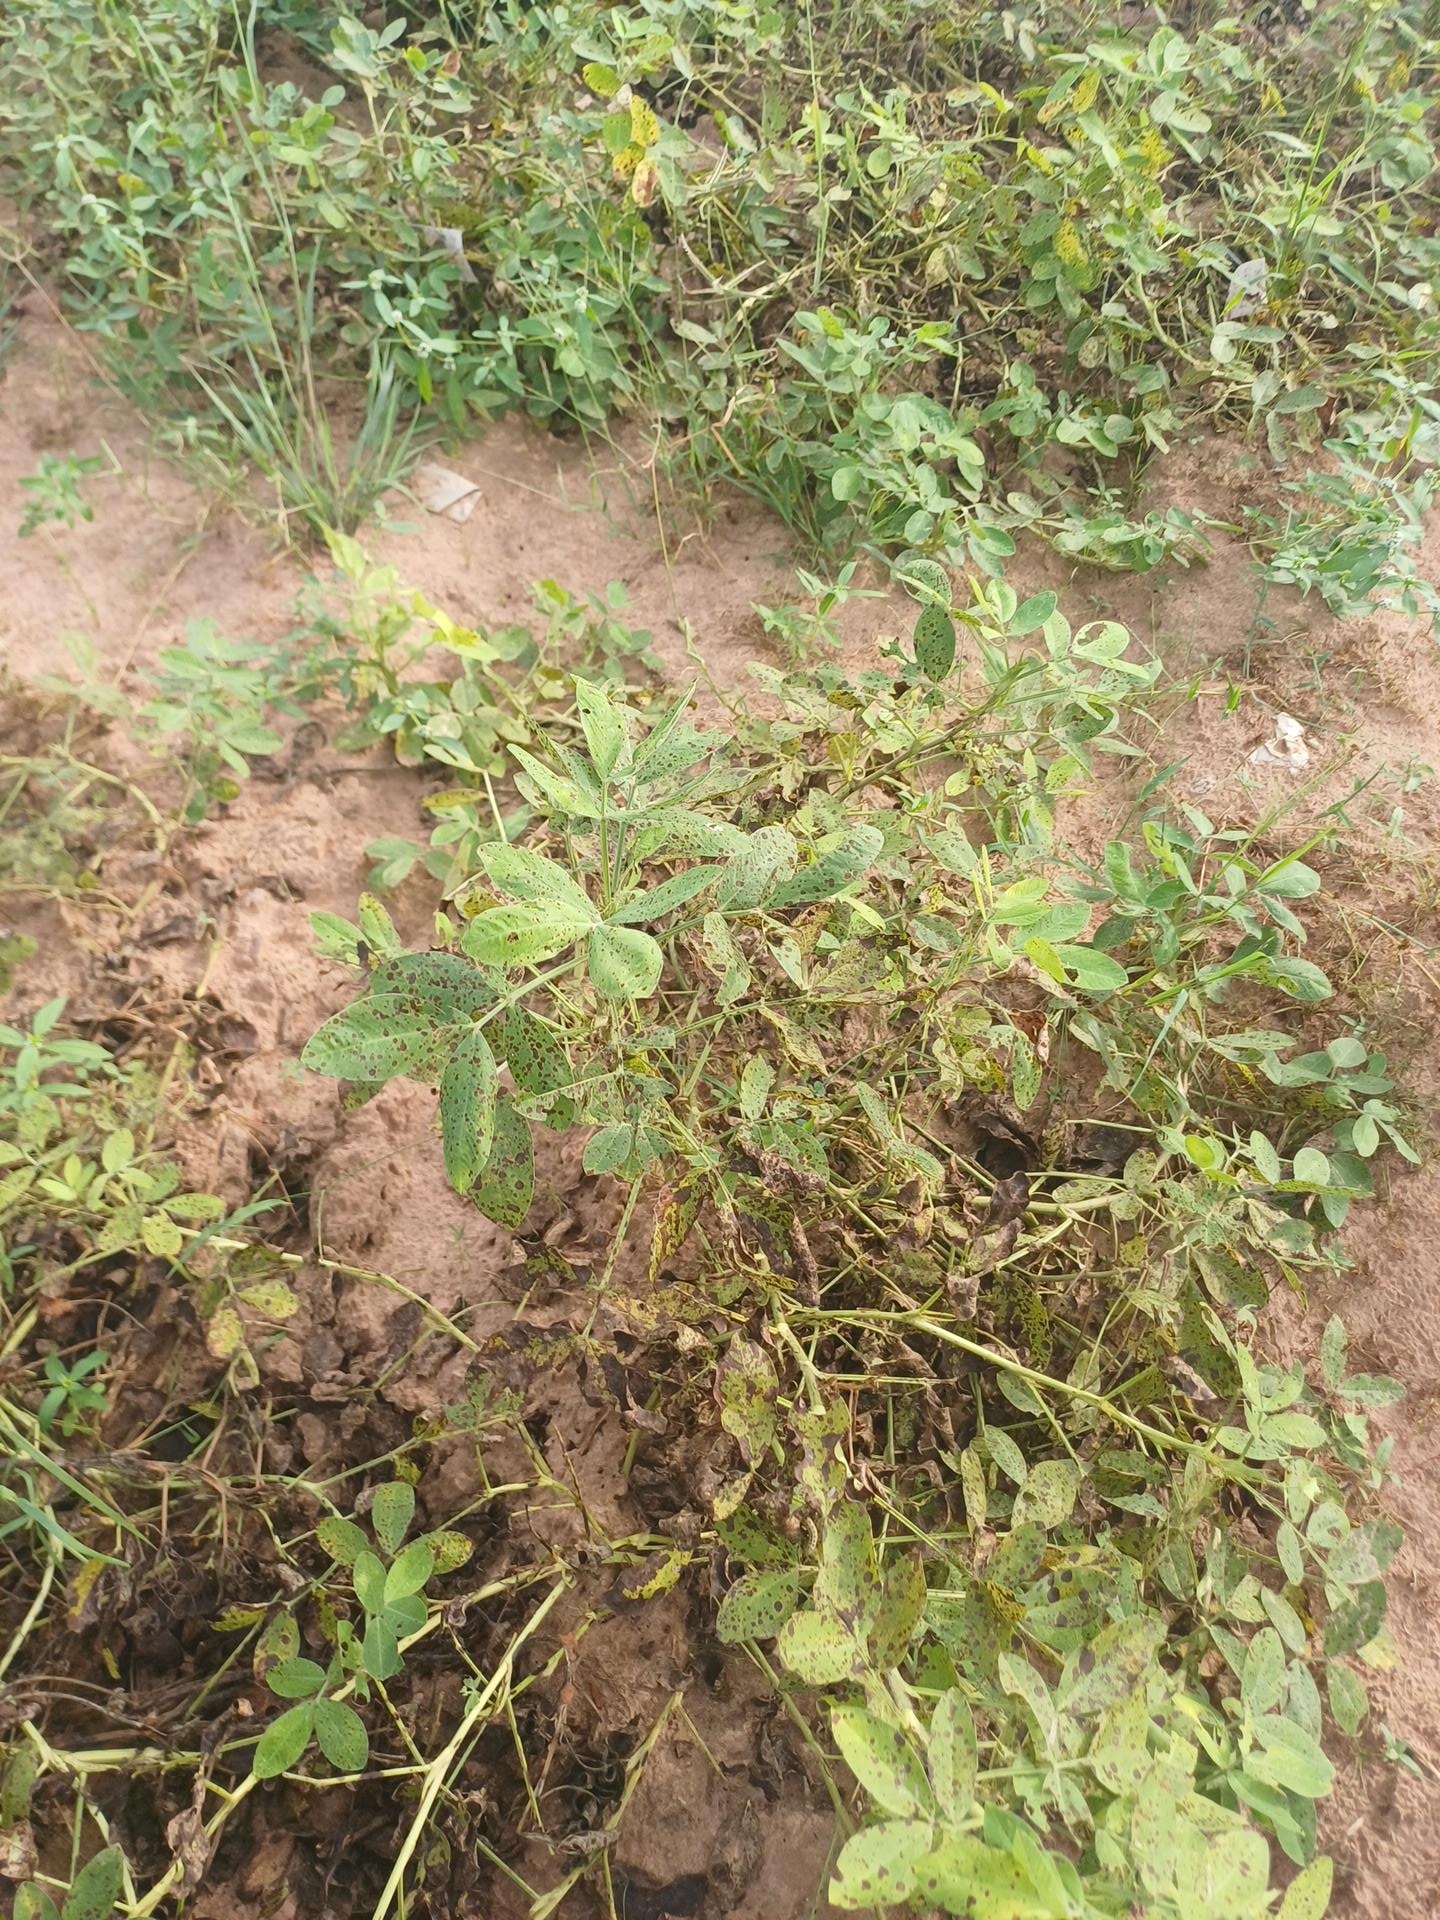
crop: groundnut
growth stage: flowering
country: Senegal
